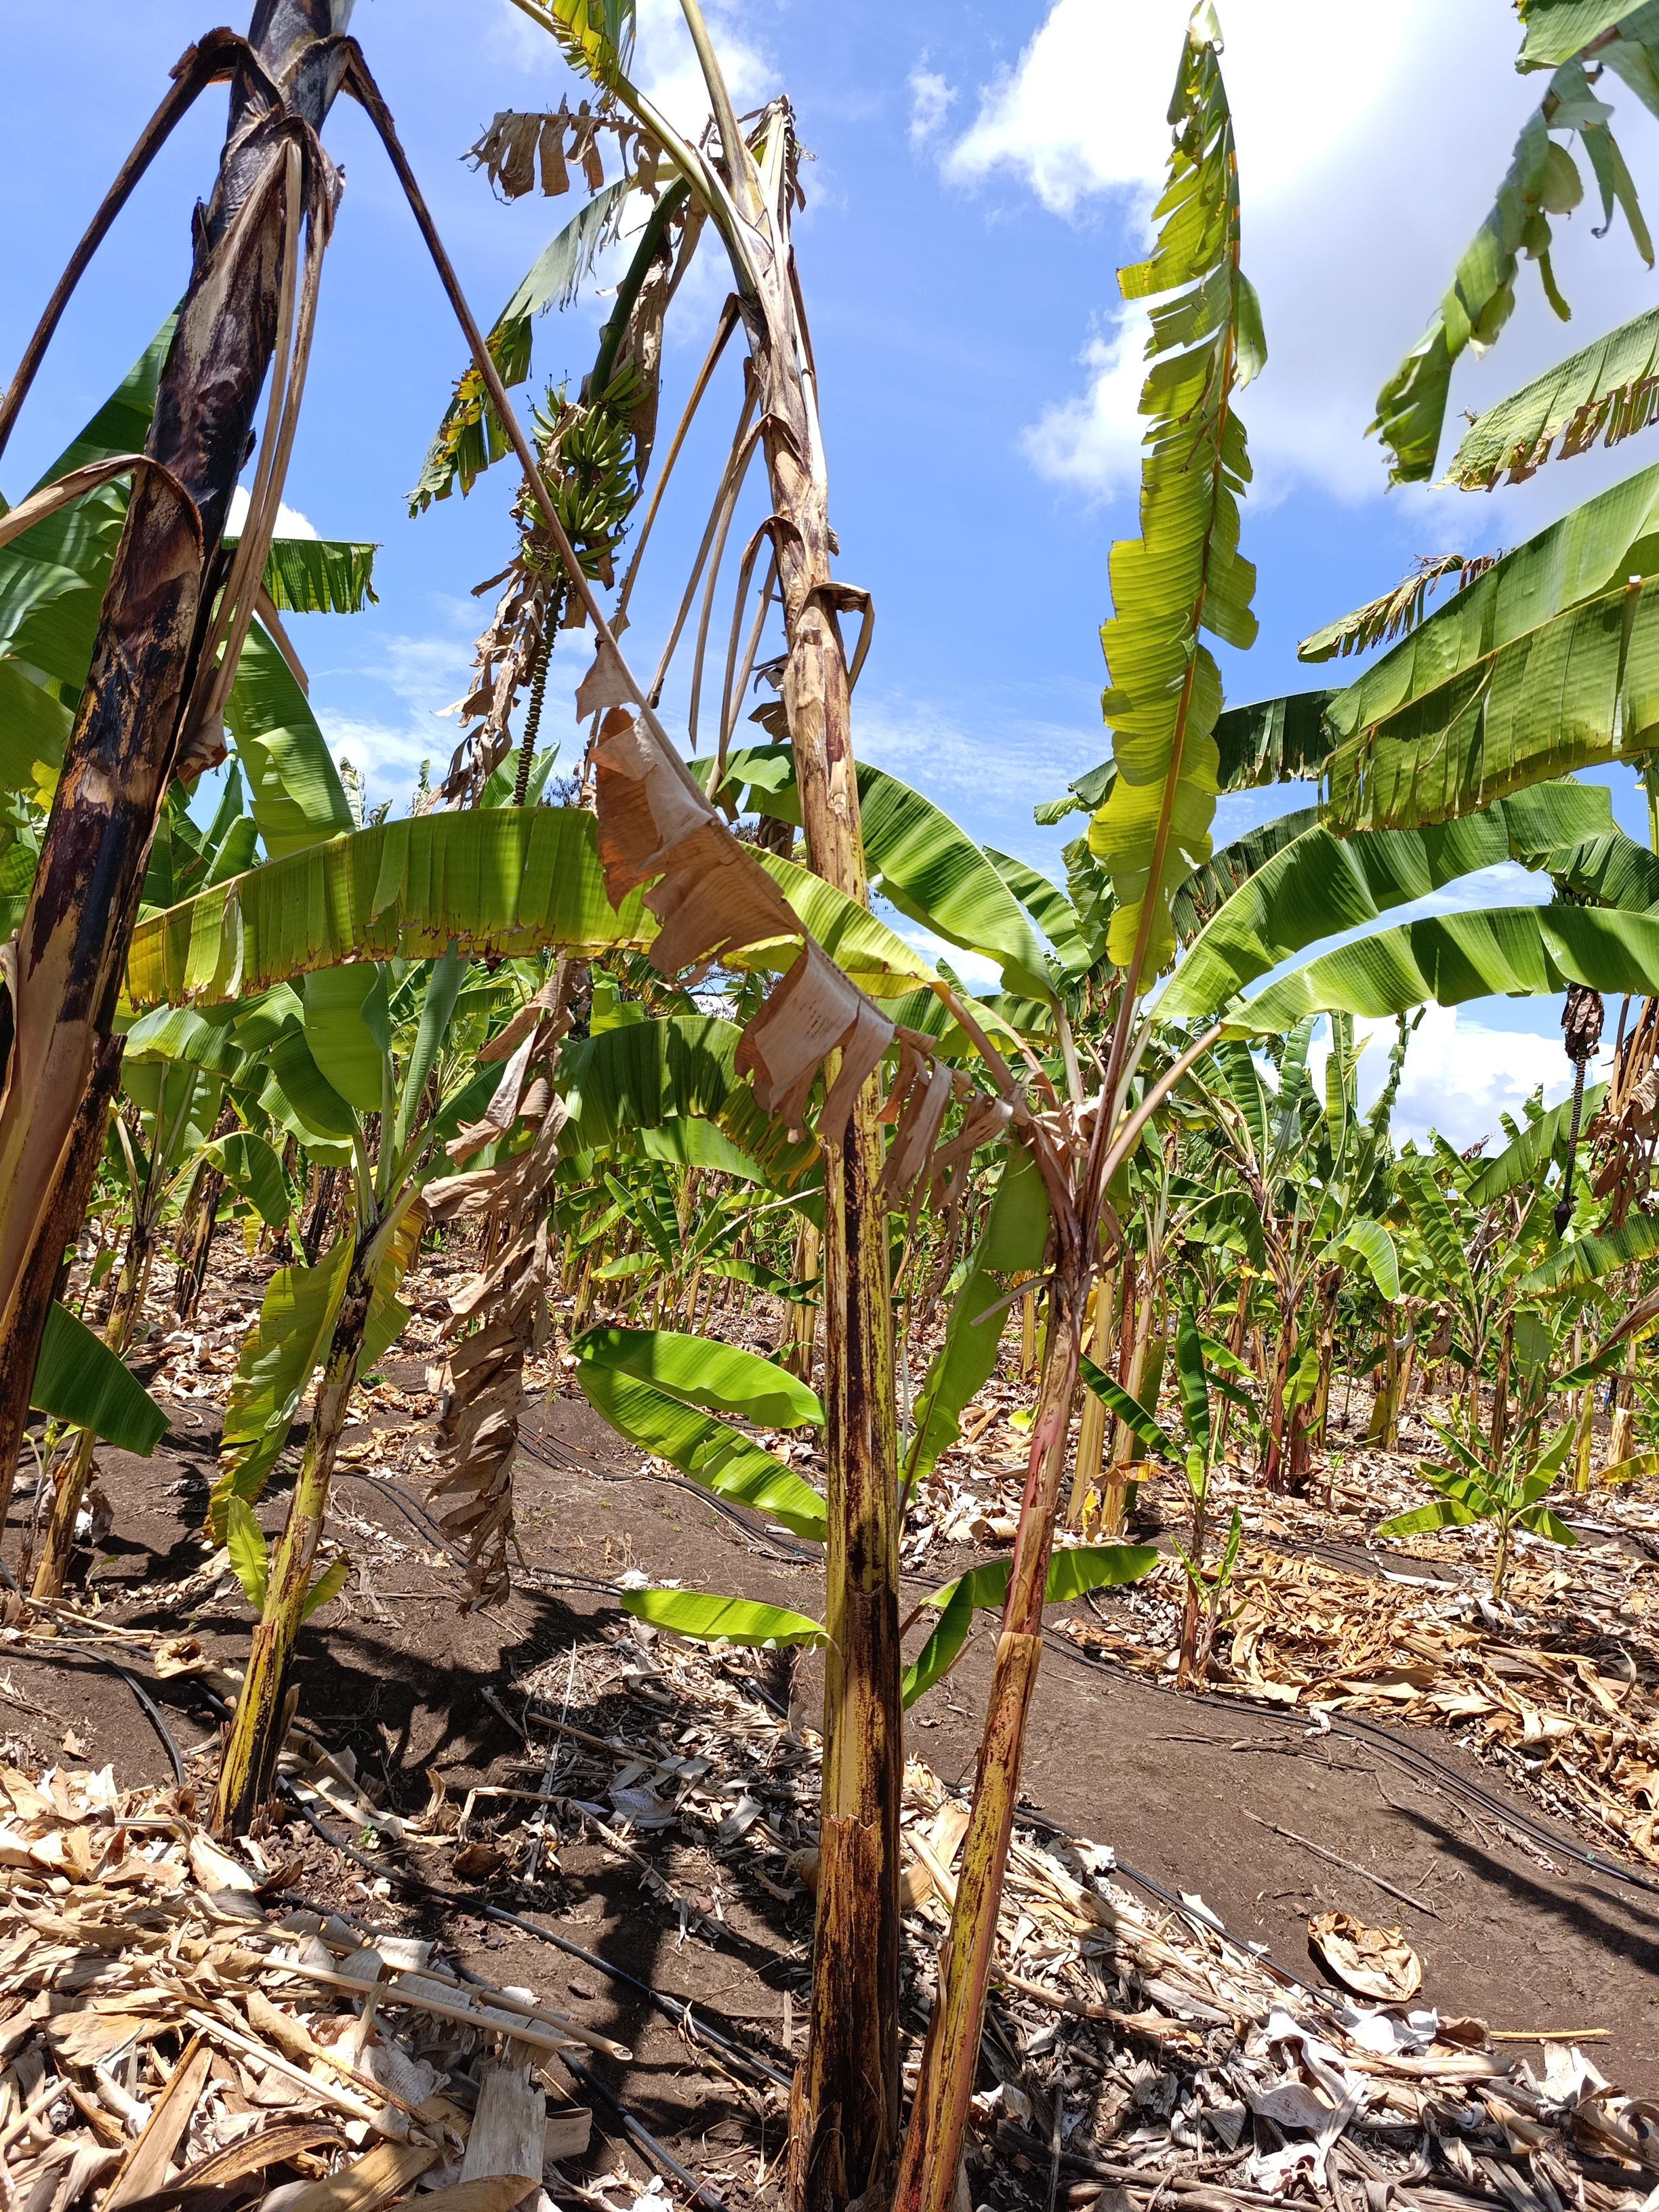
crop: banana
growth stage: development fruit
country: Tanzania
